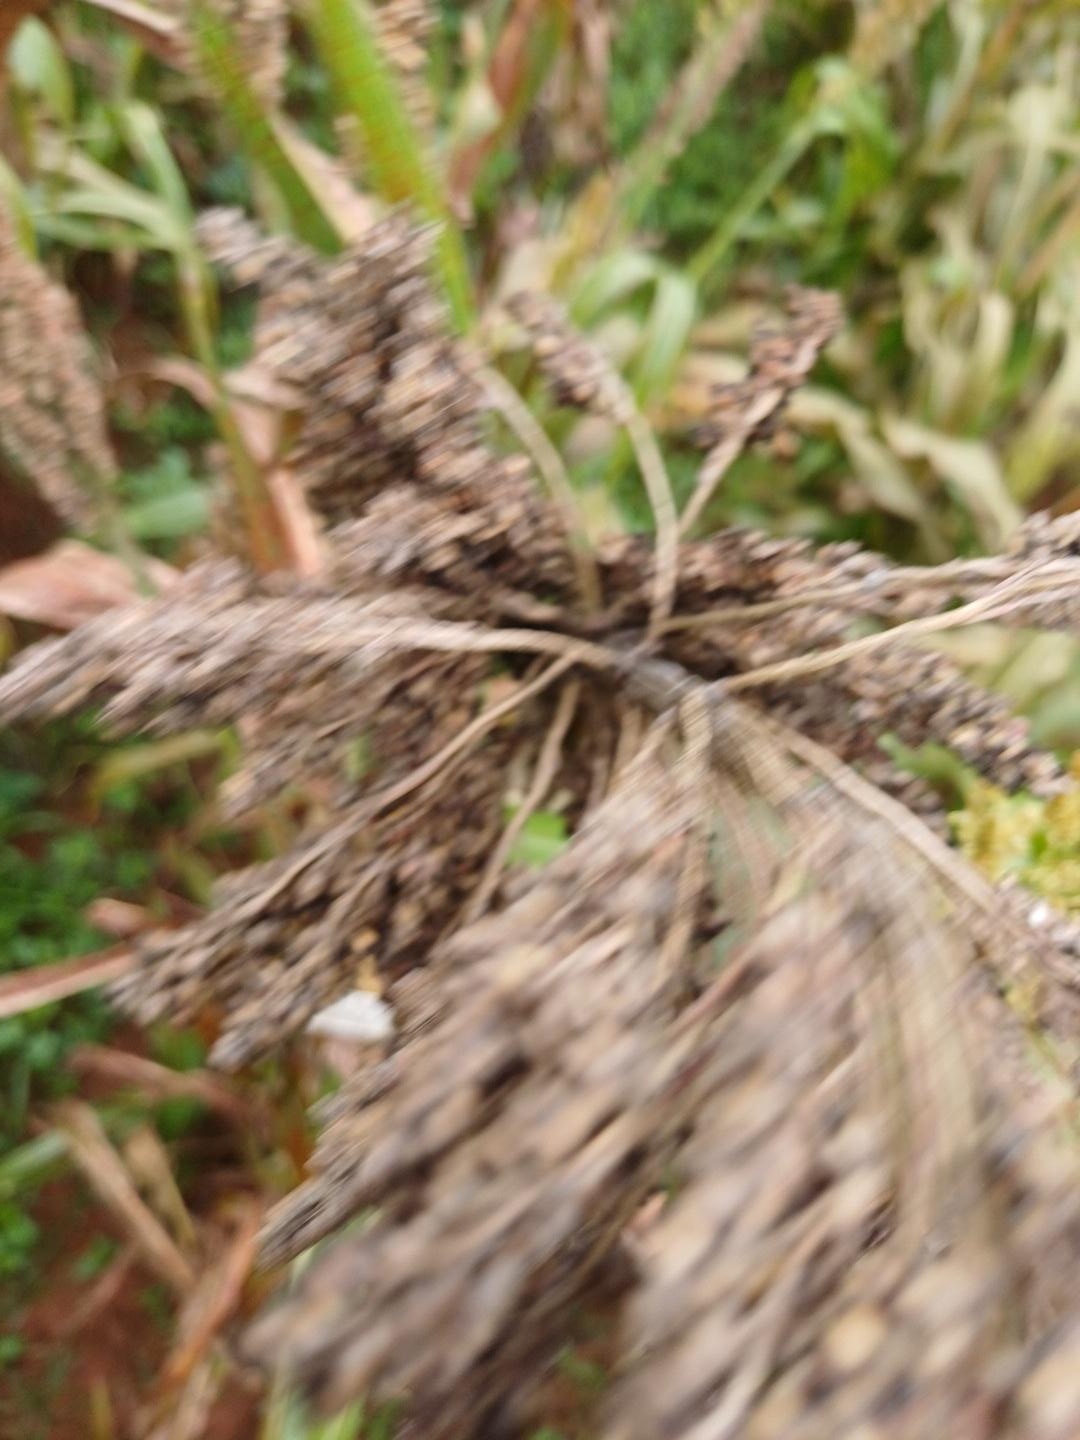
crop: sorghum
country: Kenya
